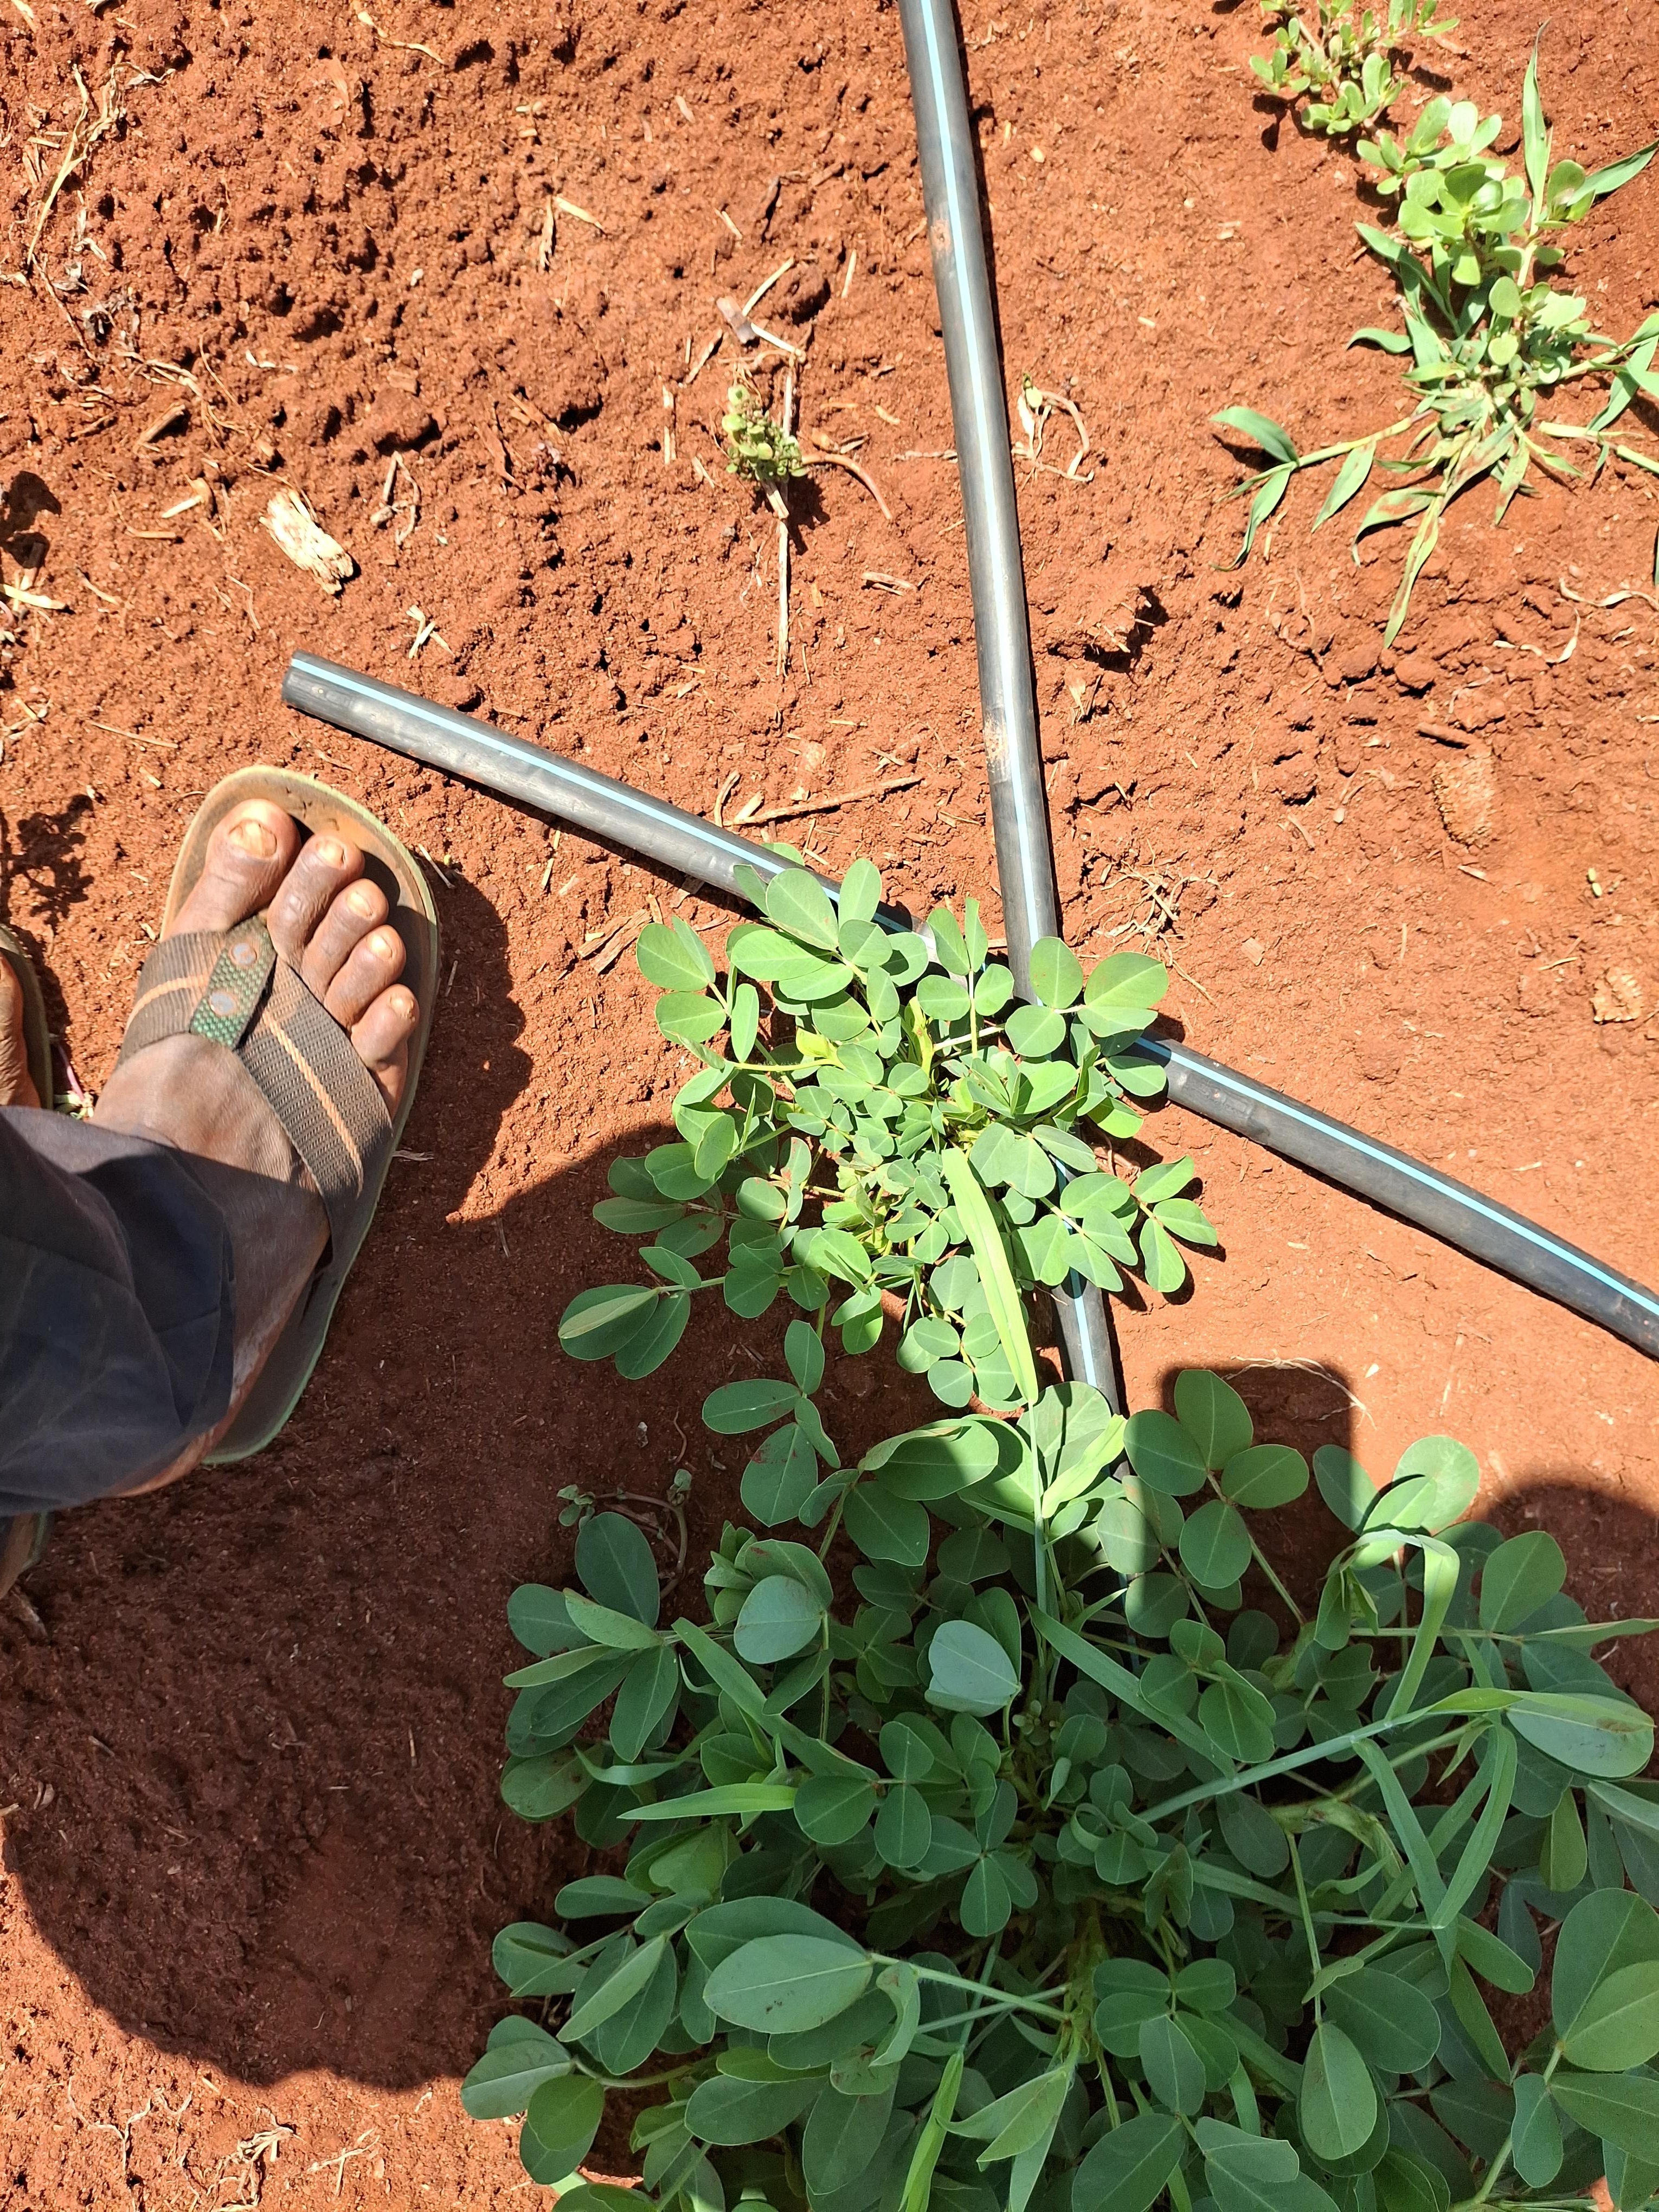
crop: groundnut
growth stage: flowering
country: Kenya
